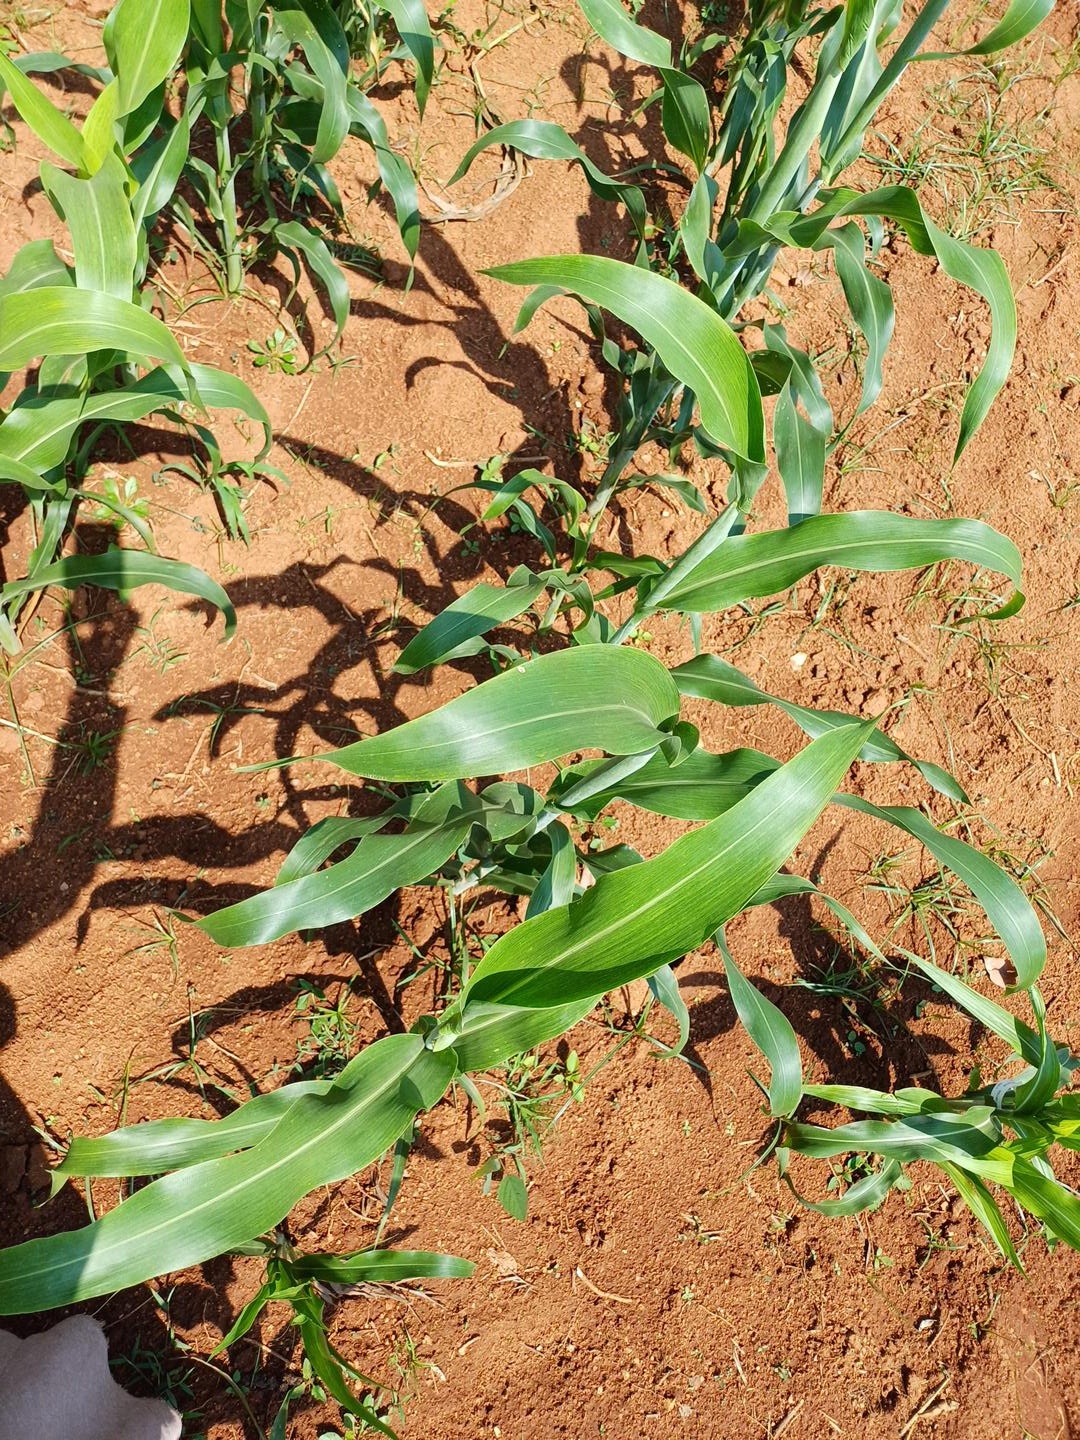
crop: sorghum
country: Kenya
